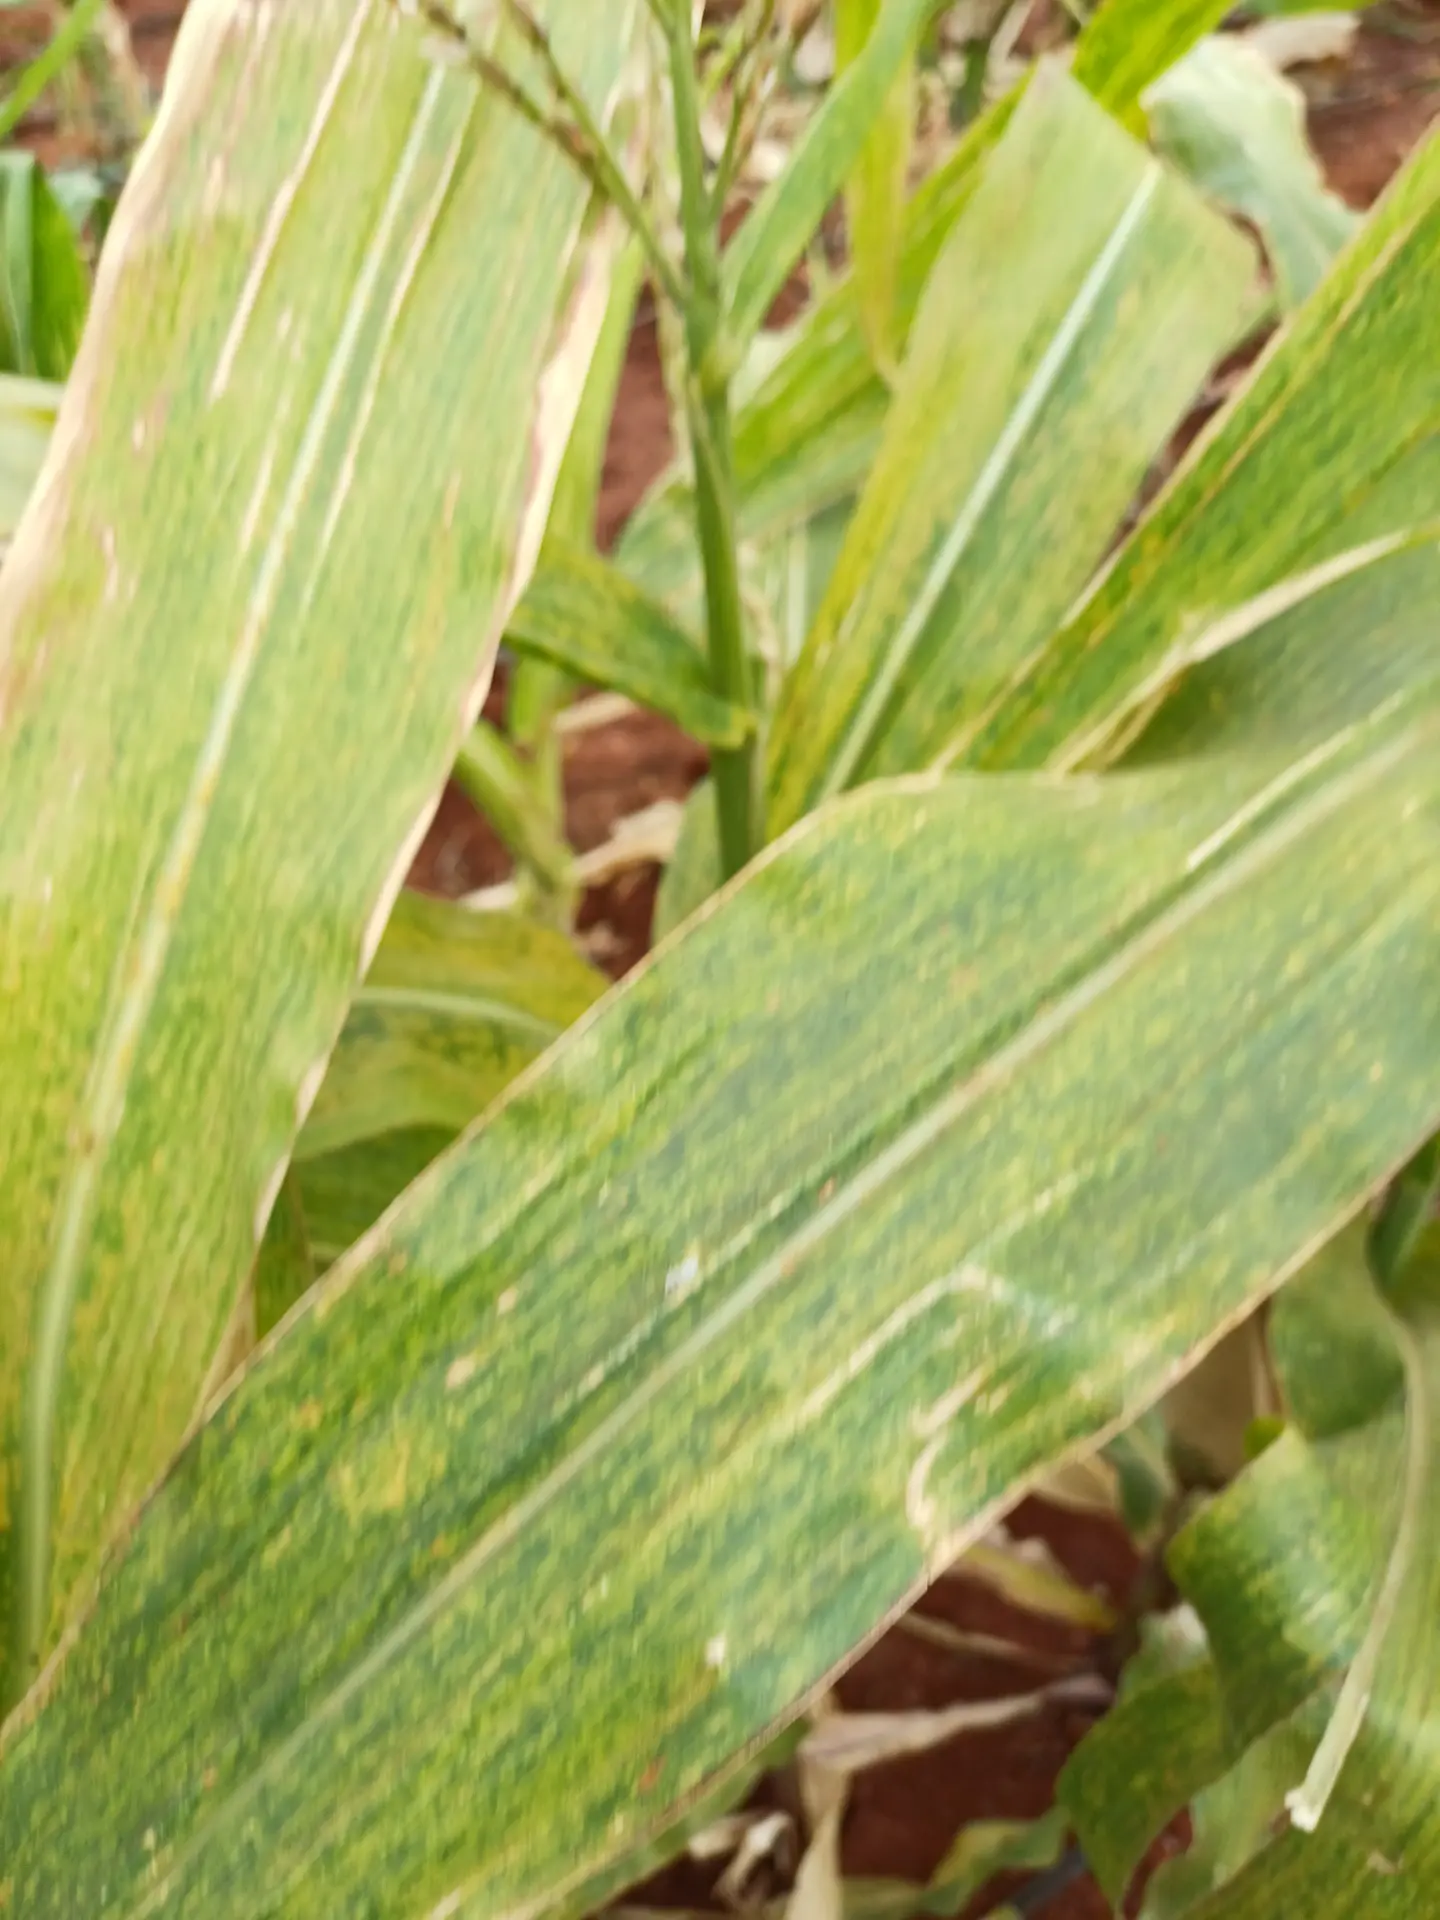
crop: maize
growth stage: flowering
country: Kenya
